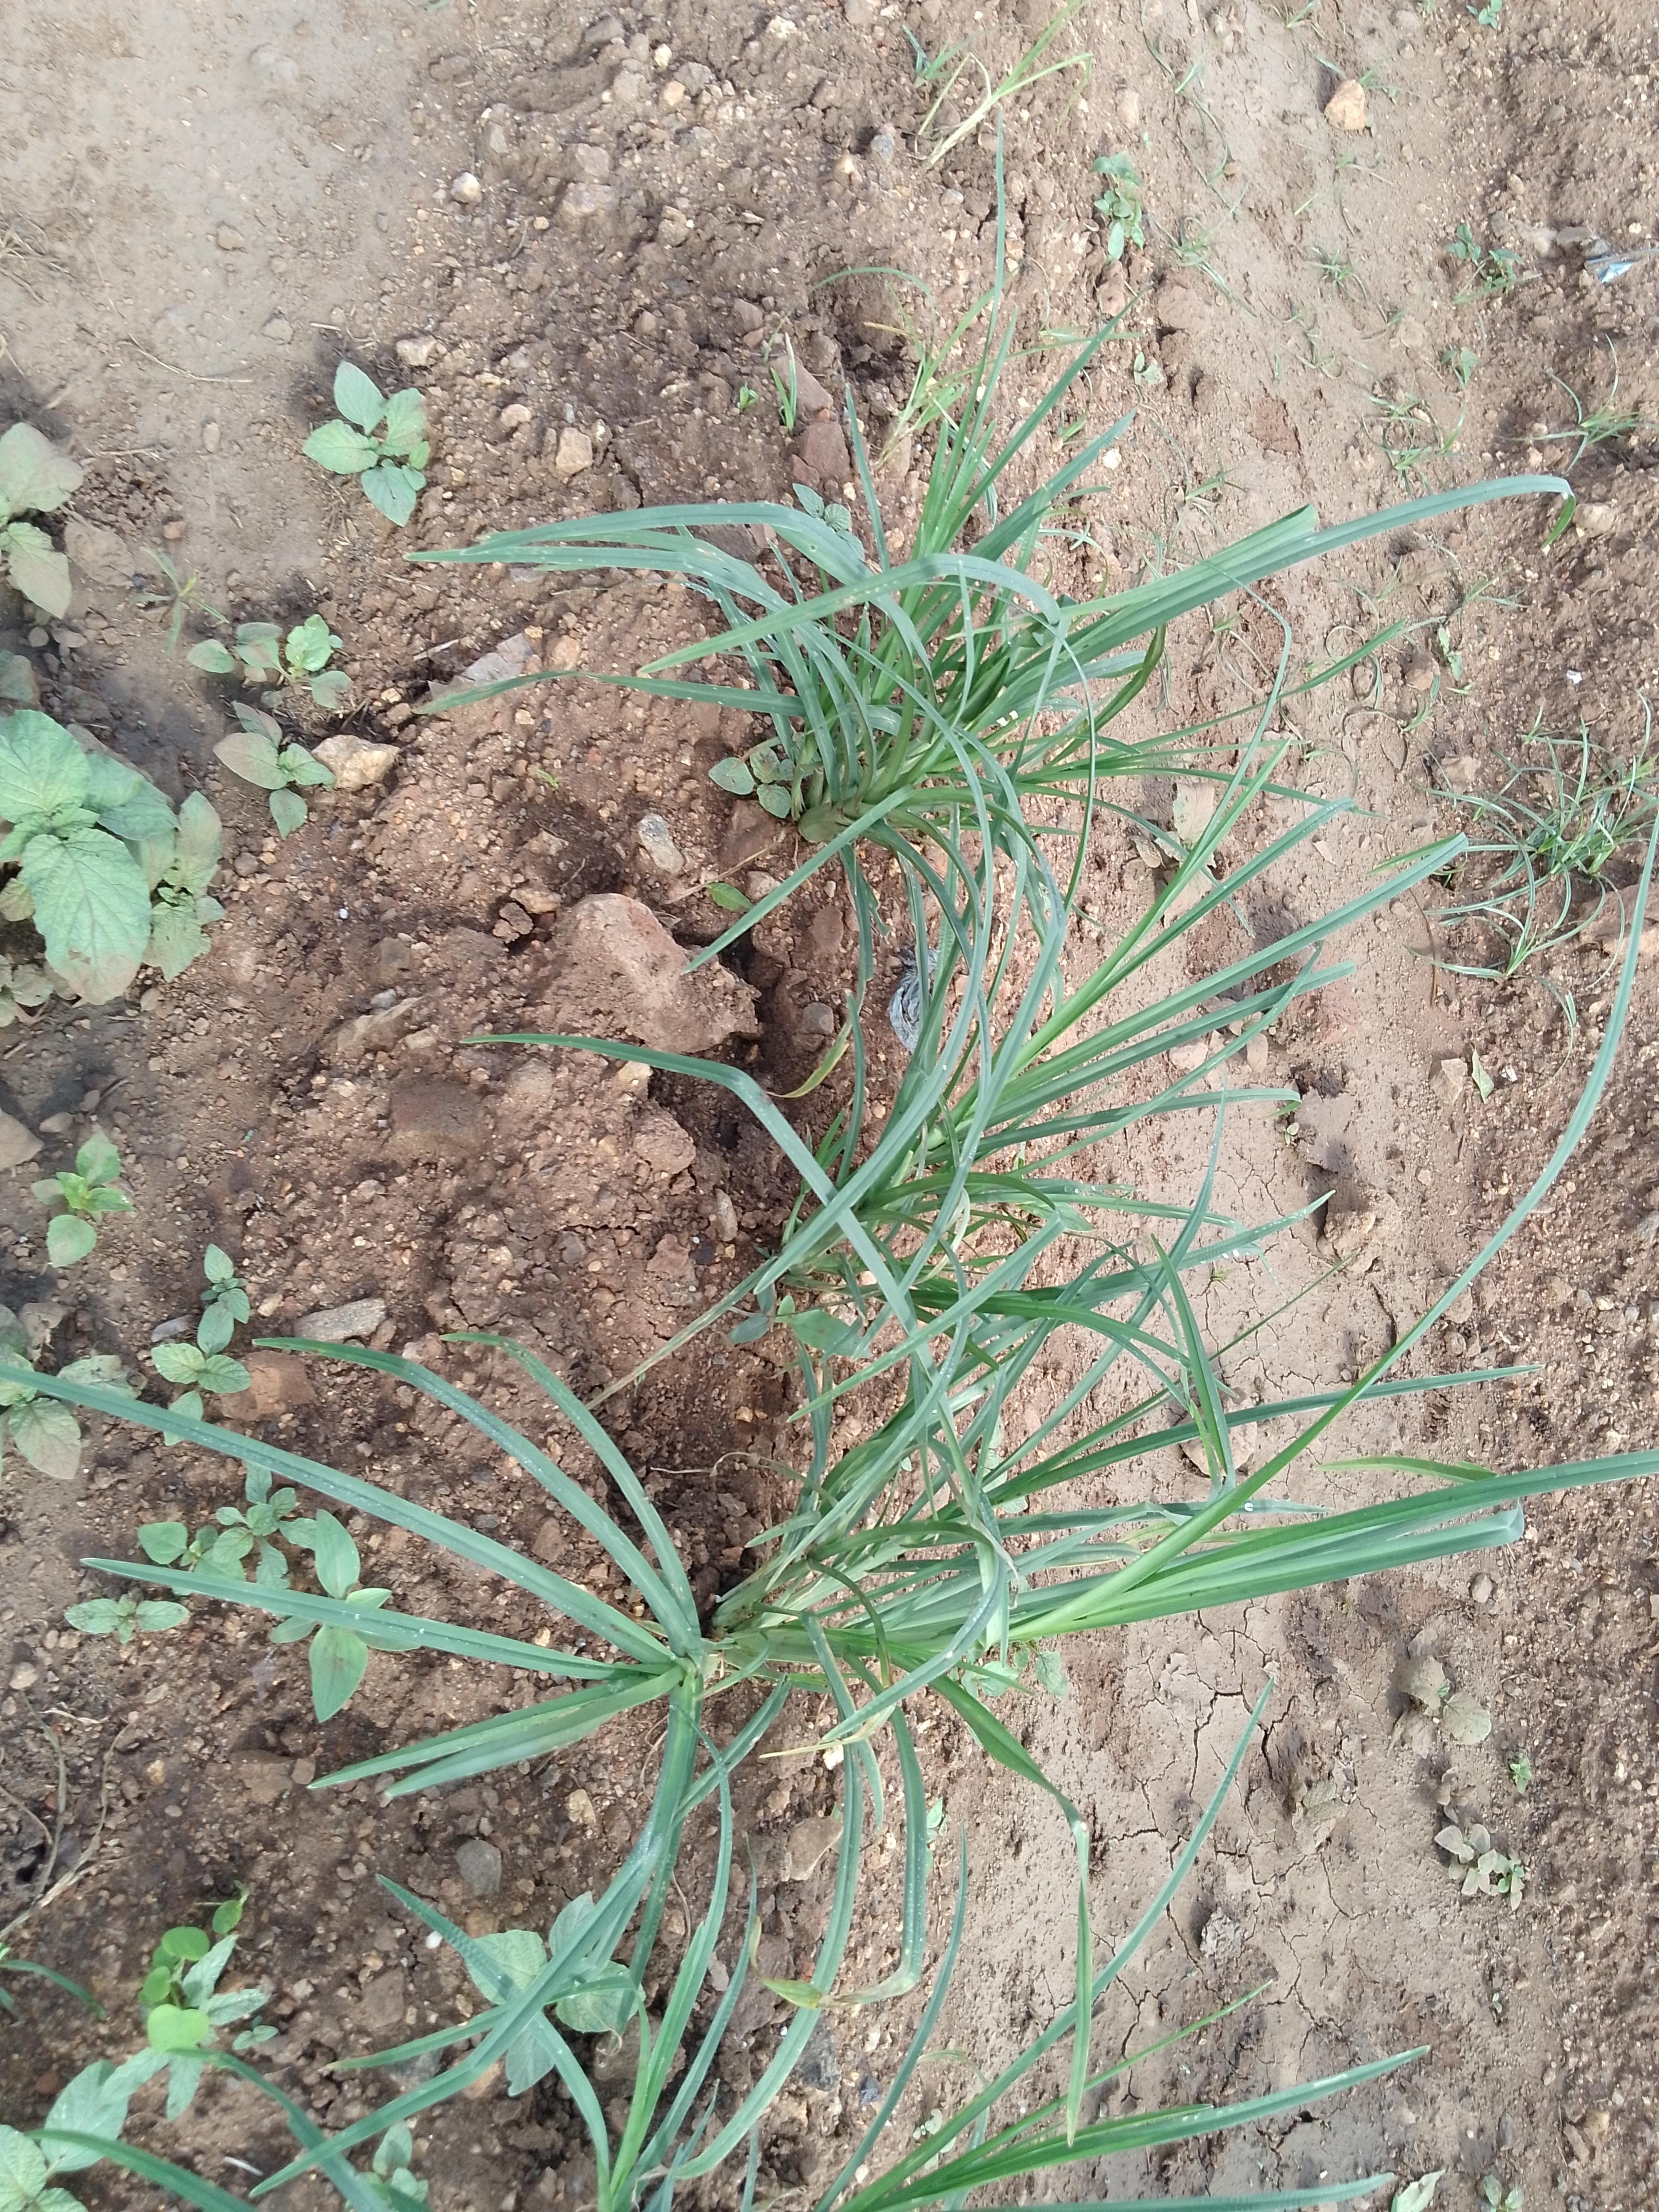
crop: finger millet
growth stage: vegetative
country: Malawi
